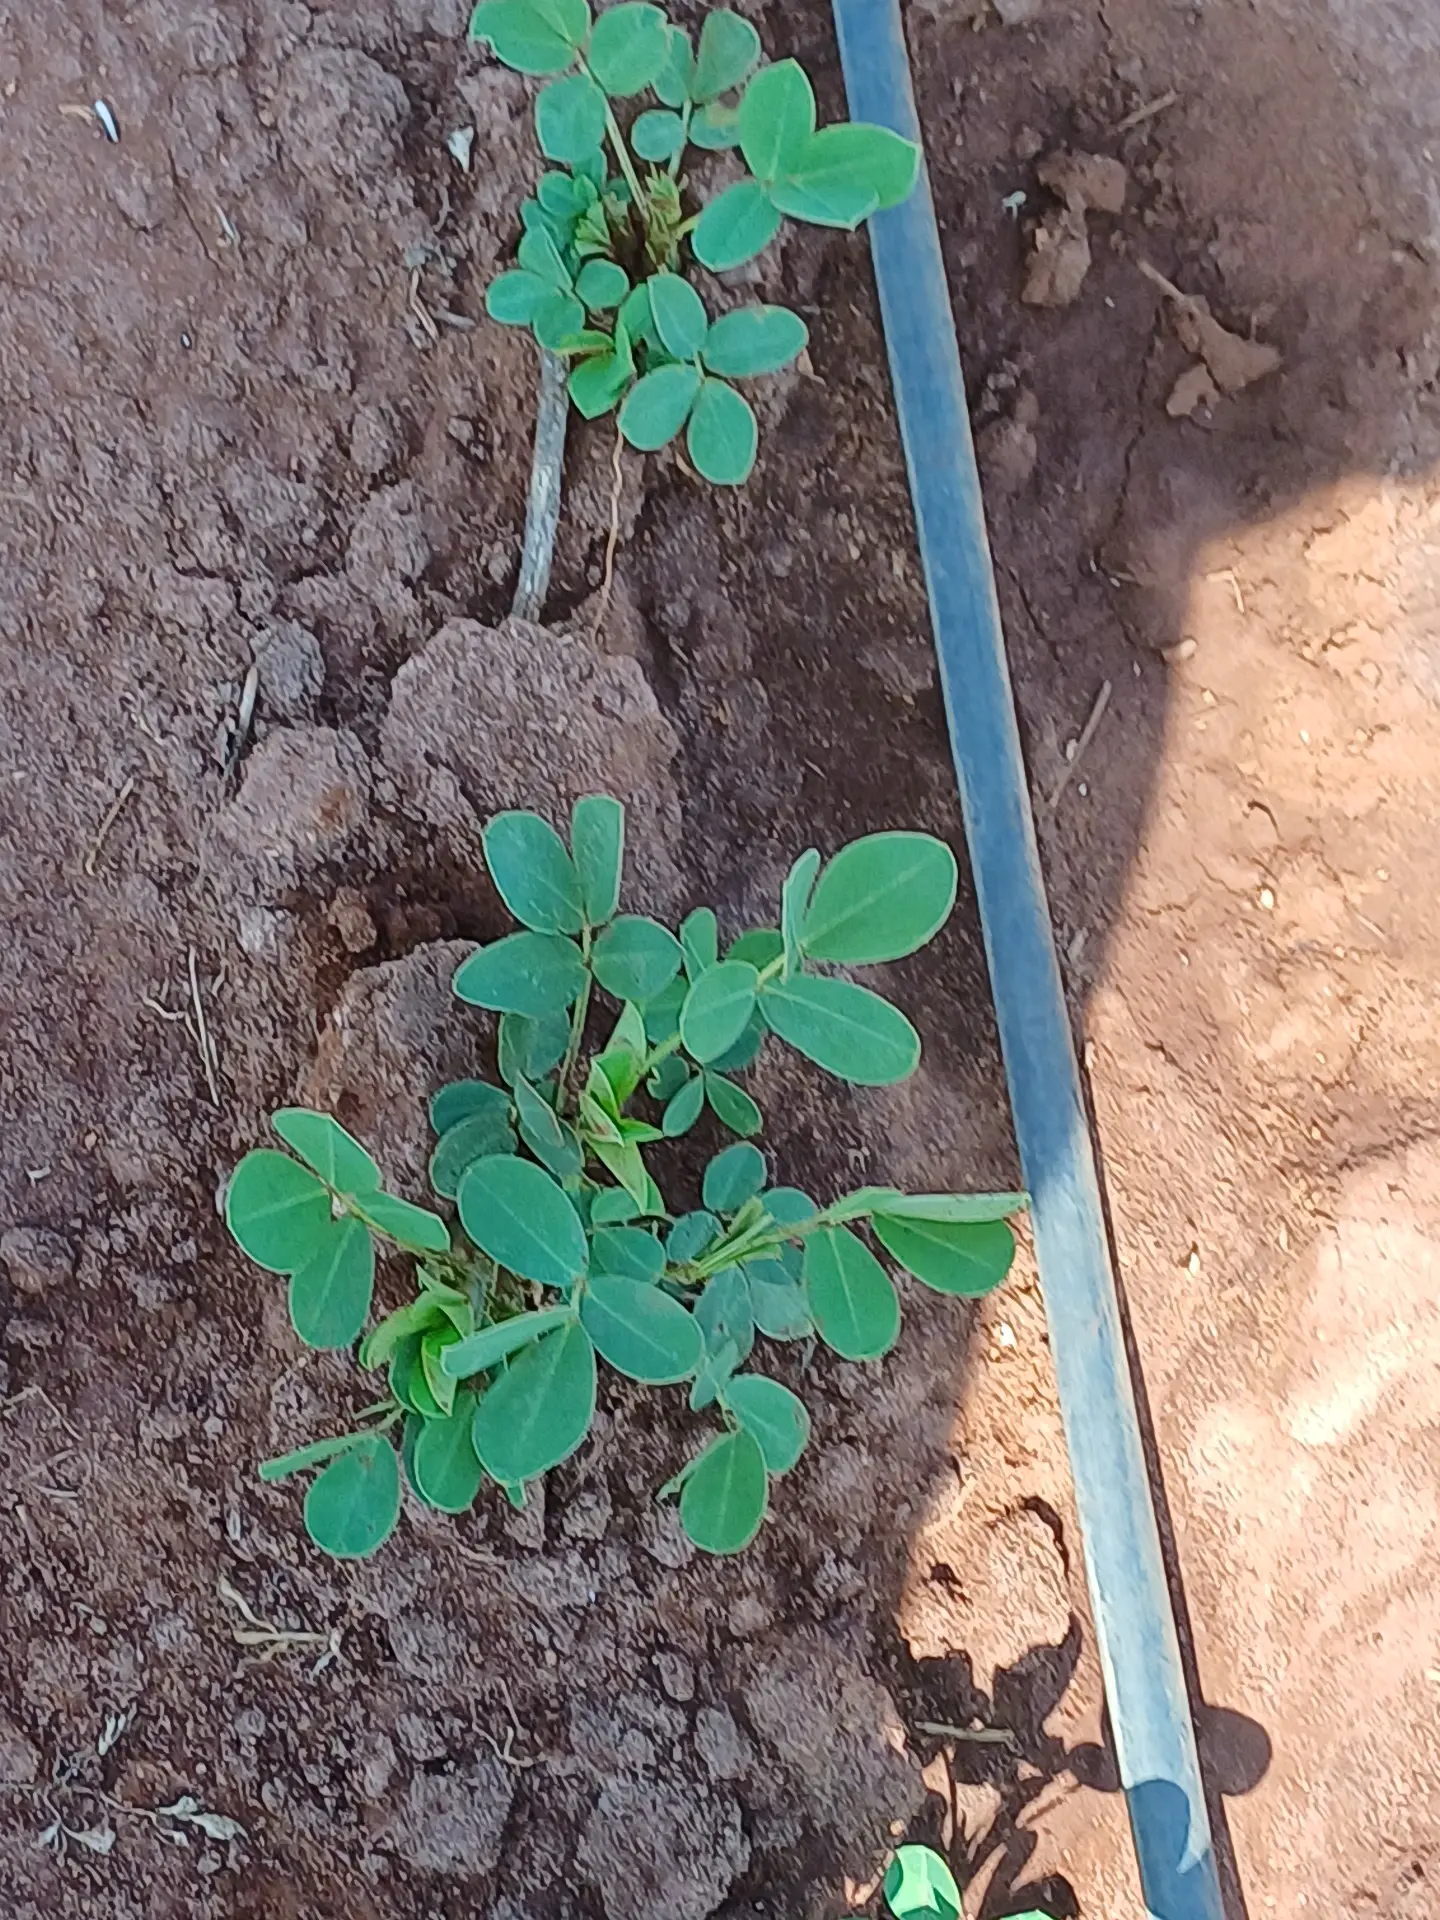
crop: groundnut
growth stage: vegetative
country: Kenya
